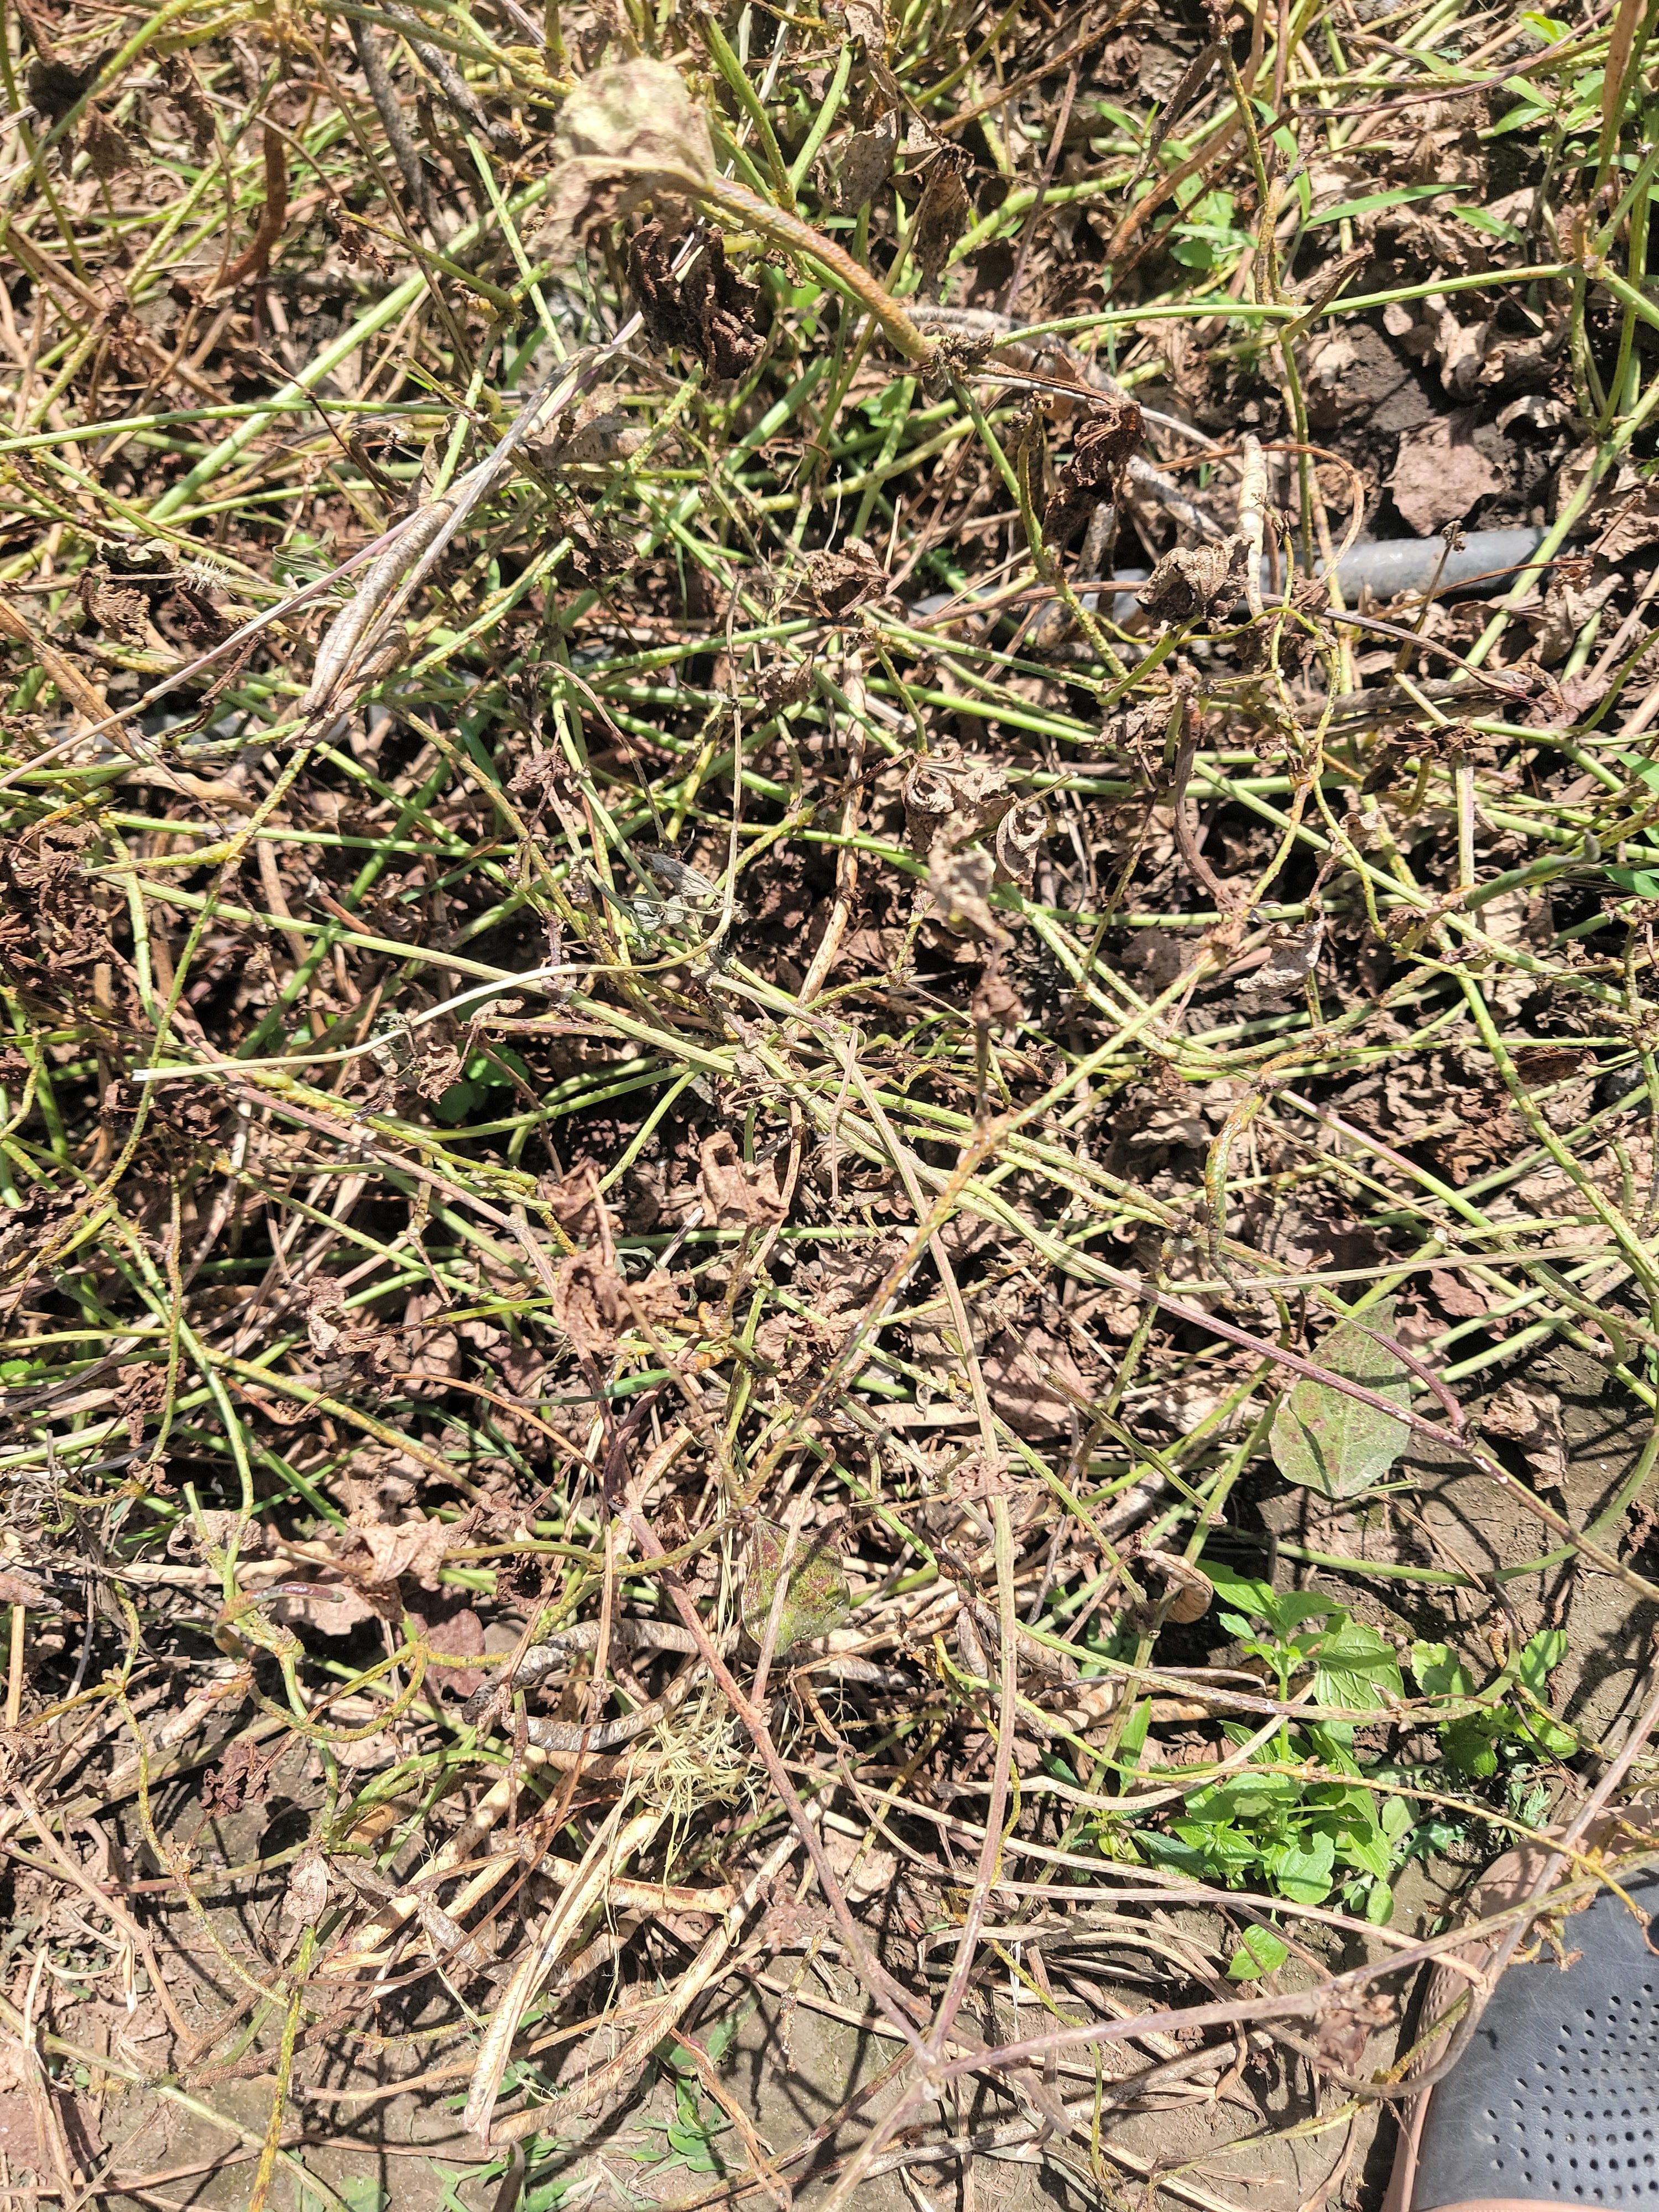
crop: cowpea
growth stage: development pod
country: Tanzania
